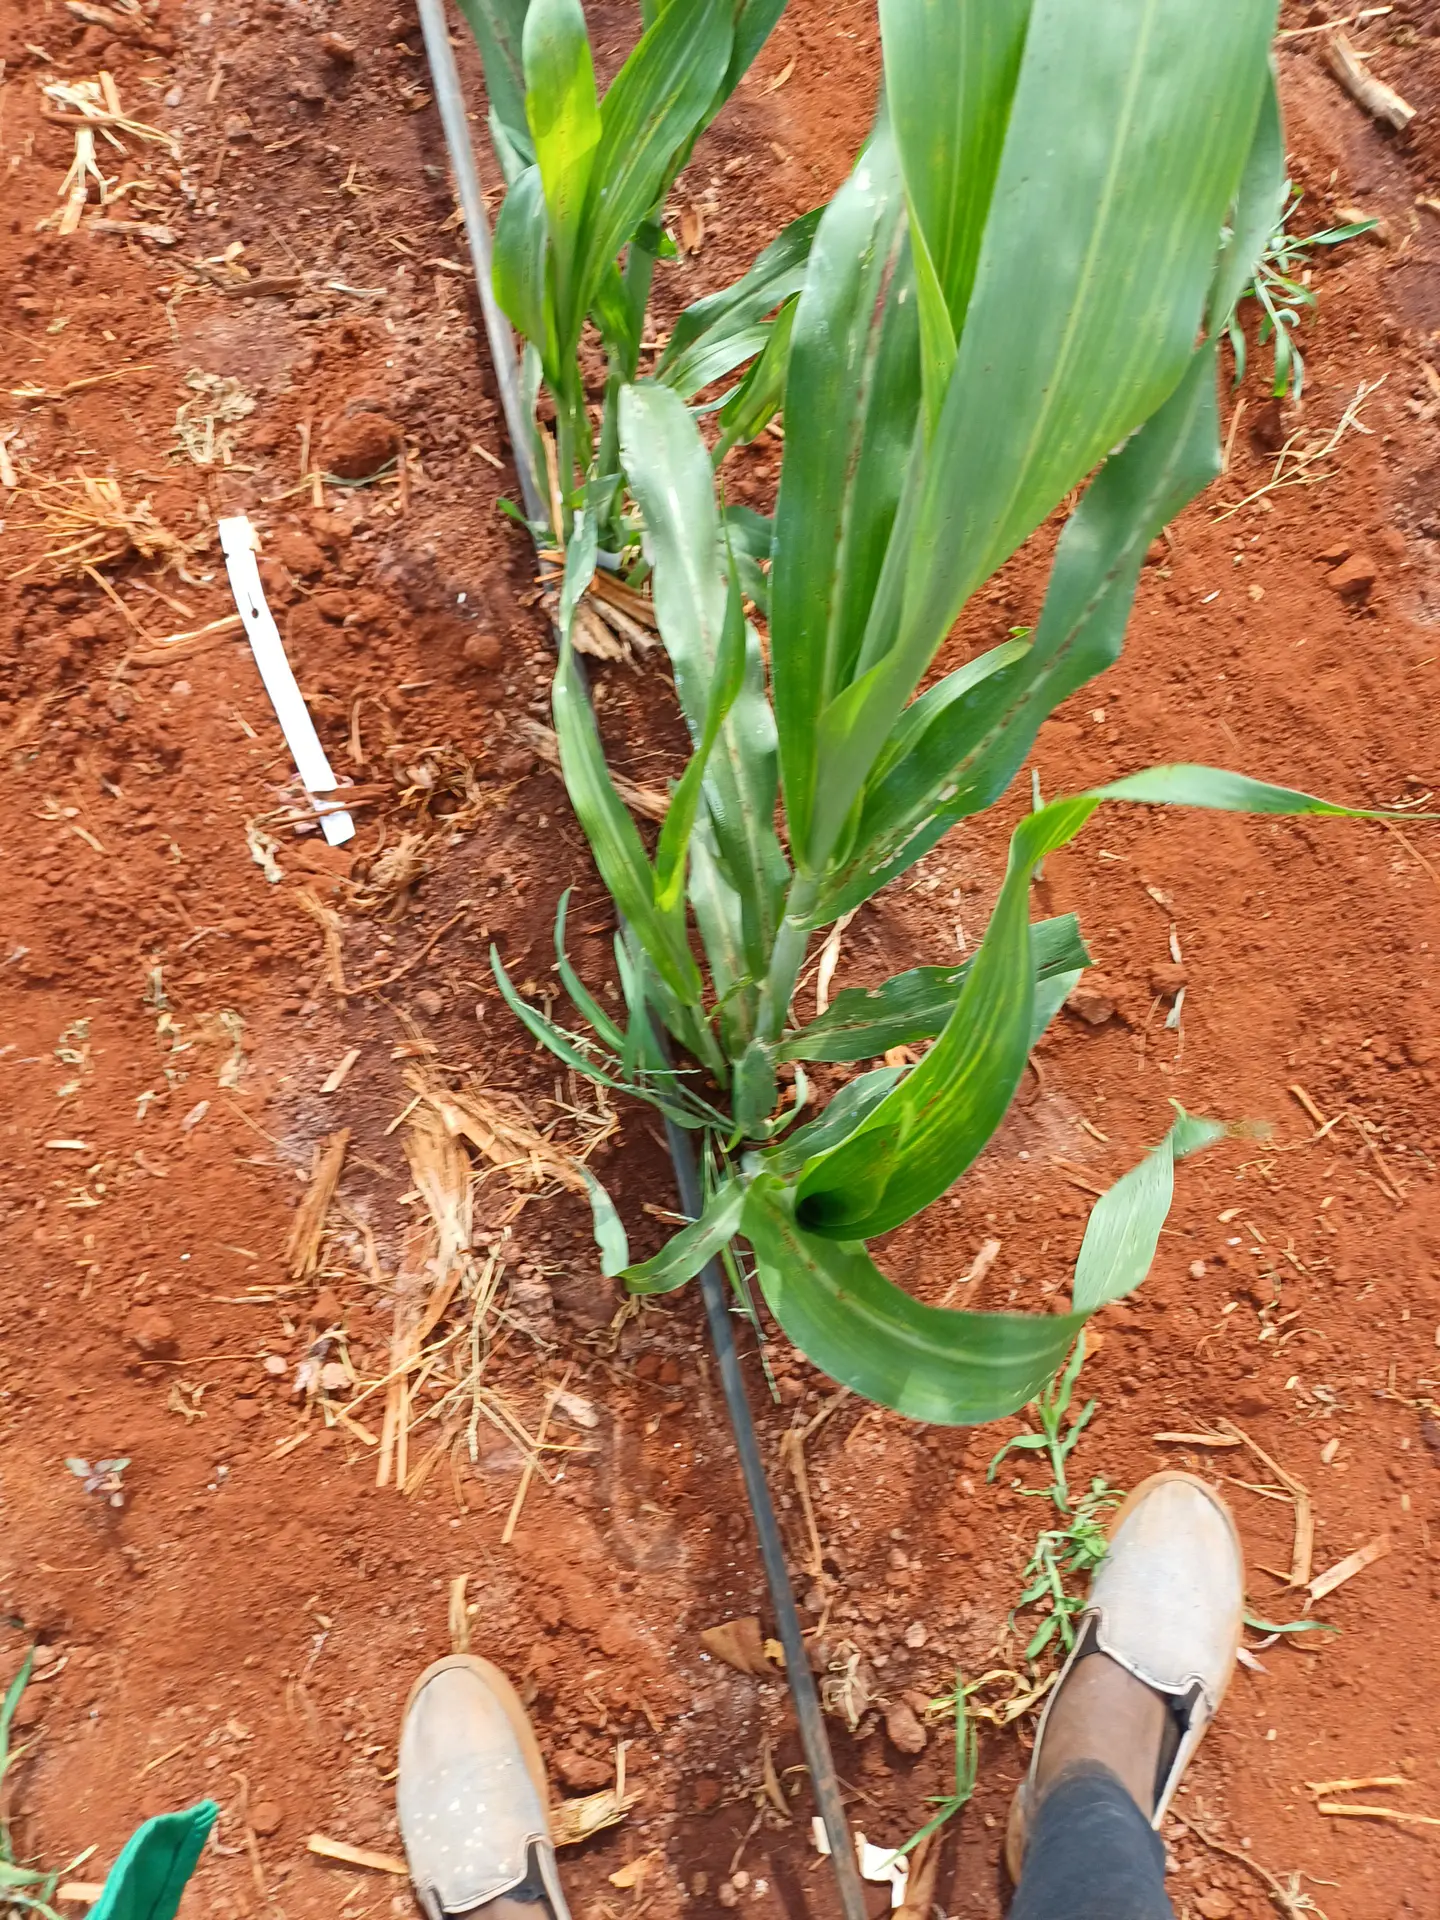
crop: sorghum
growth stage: vegetative
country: Kenya
